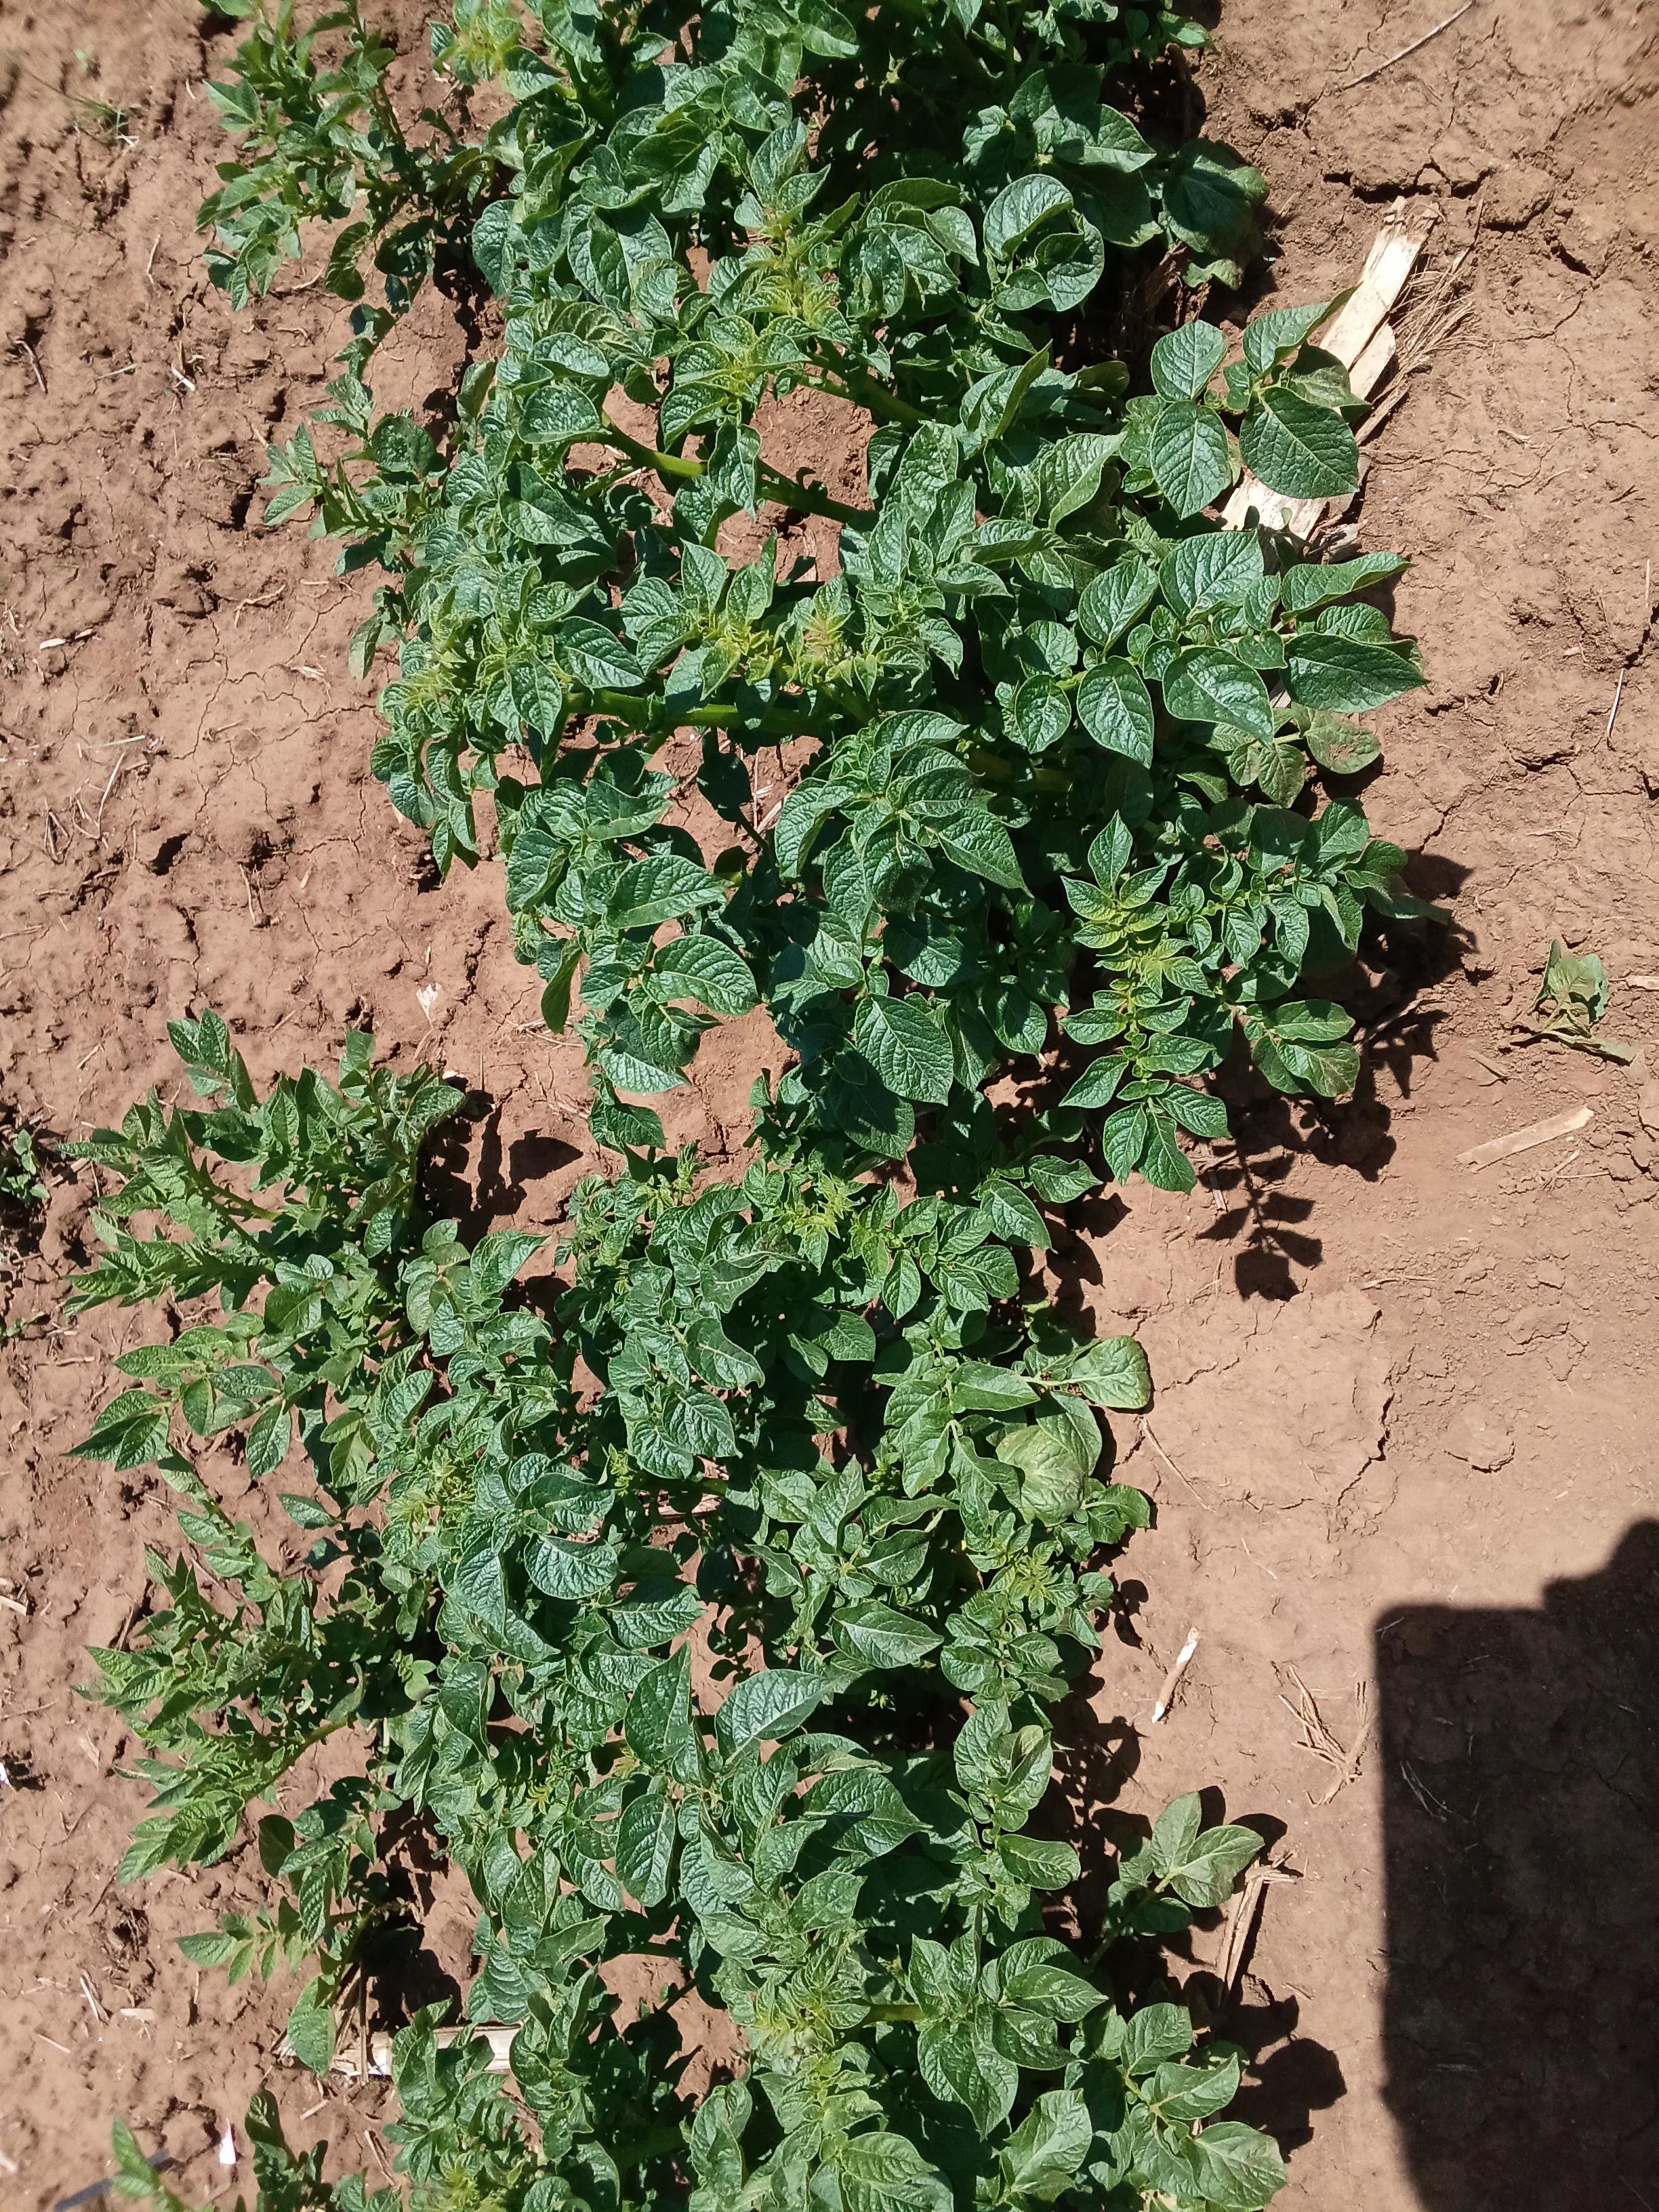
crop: potato
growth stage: vegetative
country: Kenya
